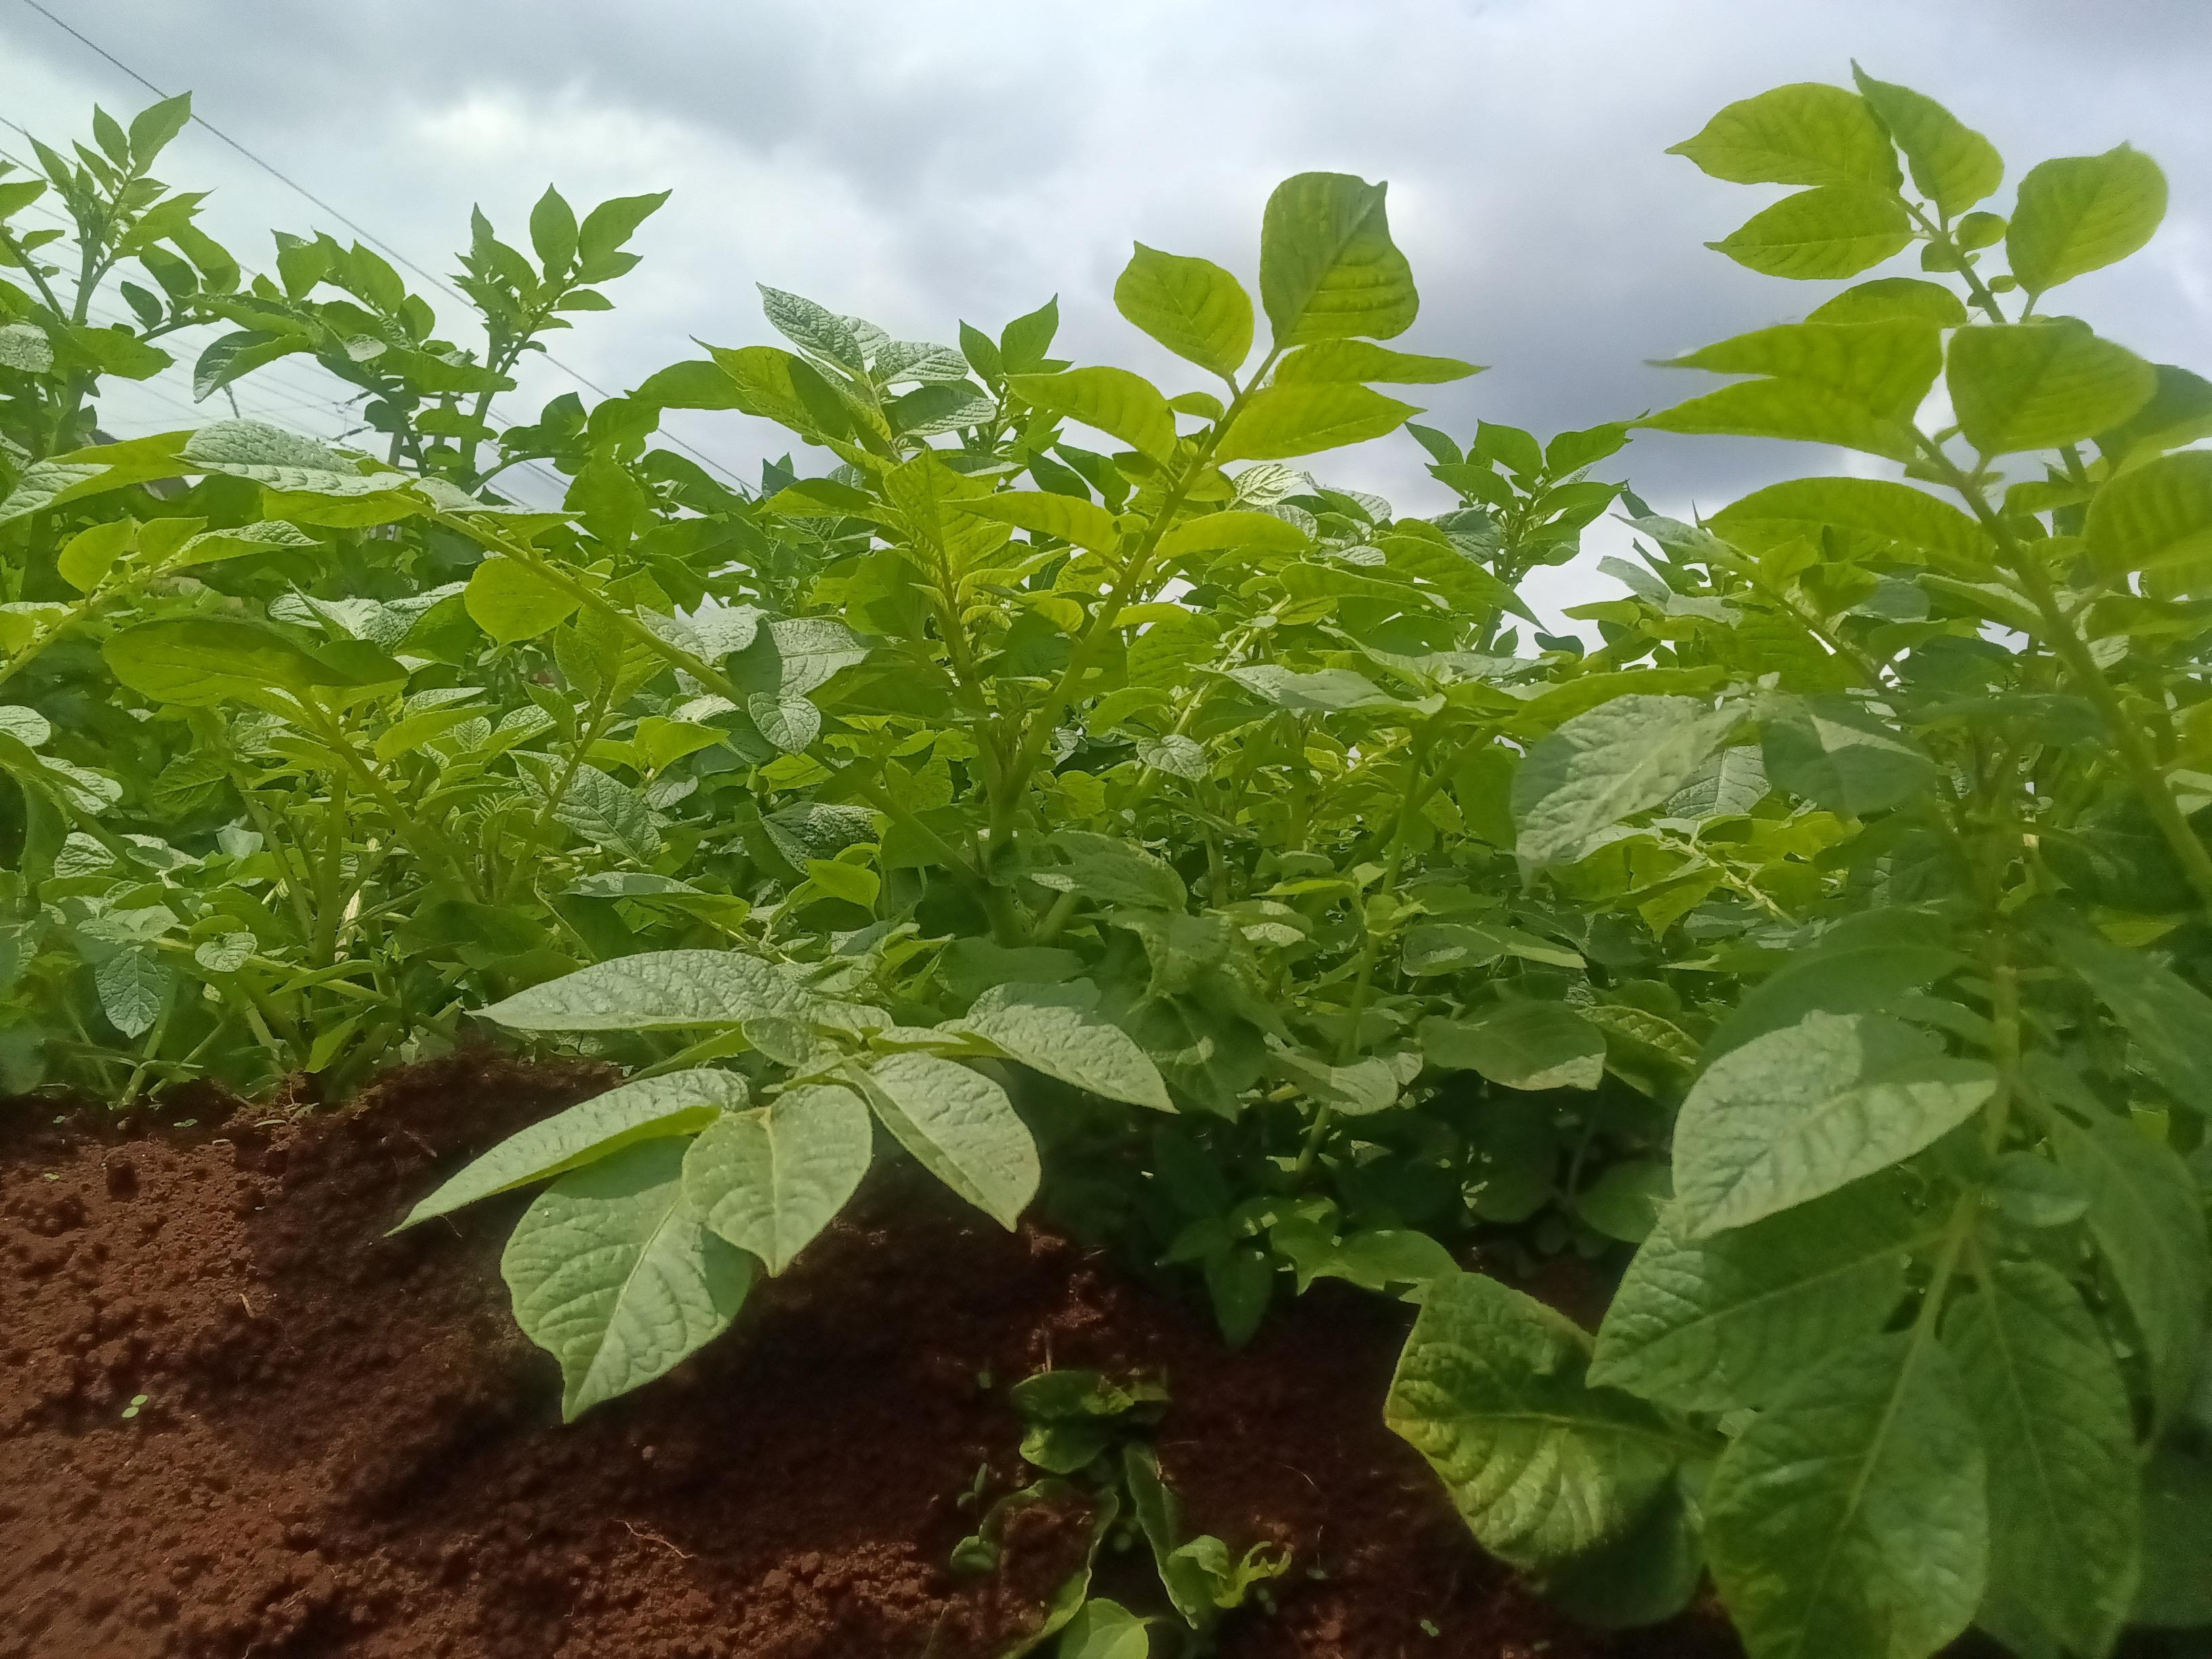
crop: potato
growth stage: vegetative
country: Kenya
